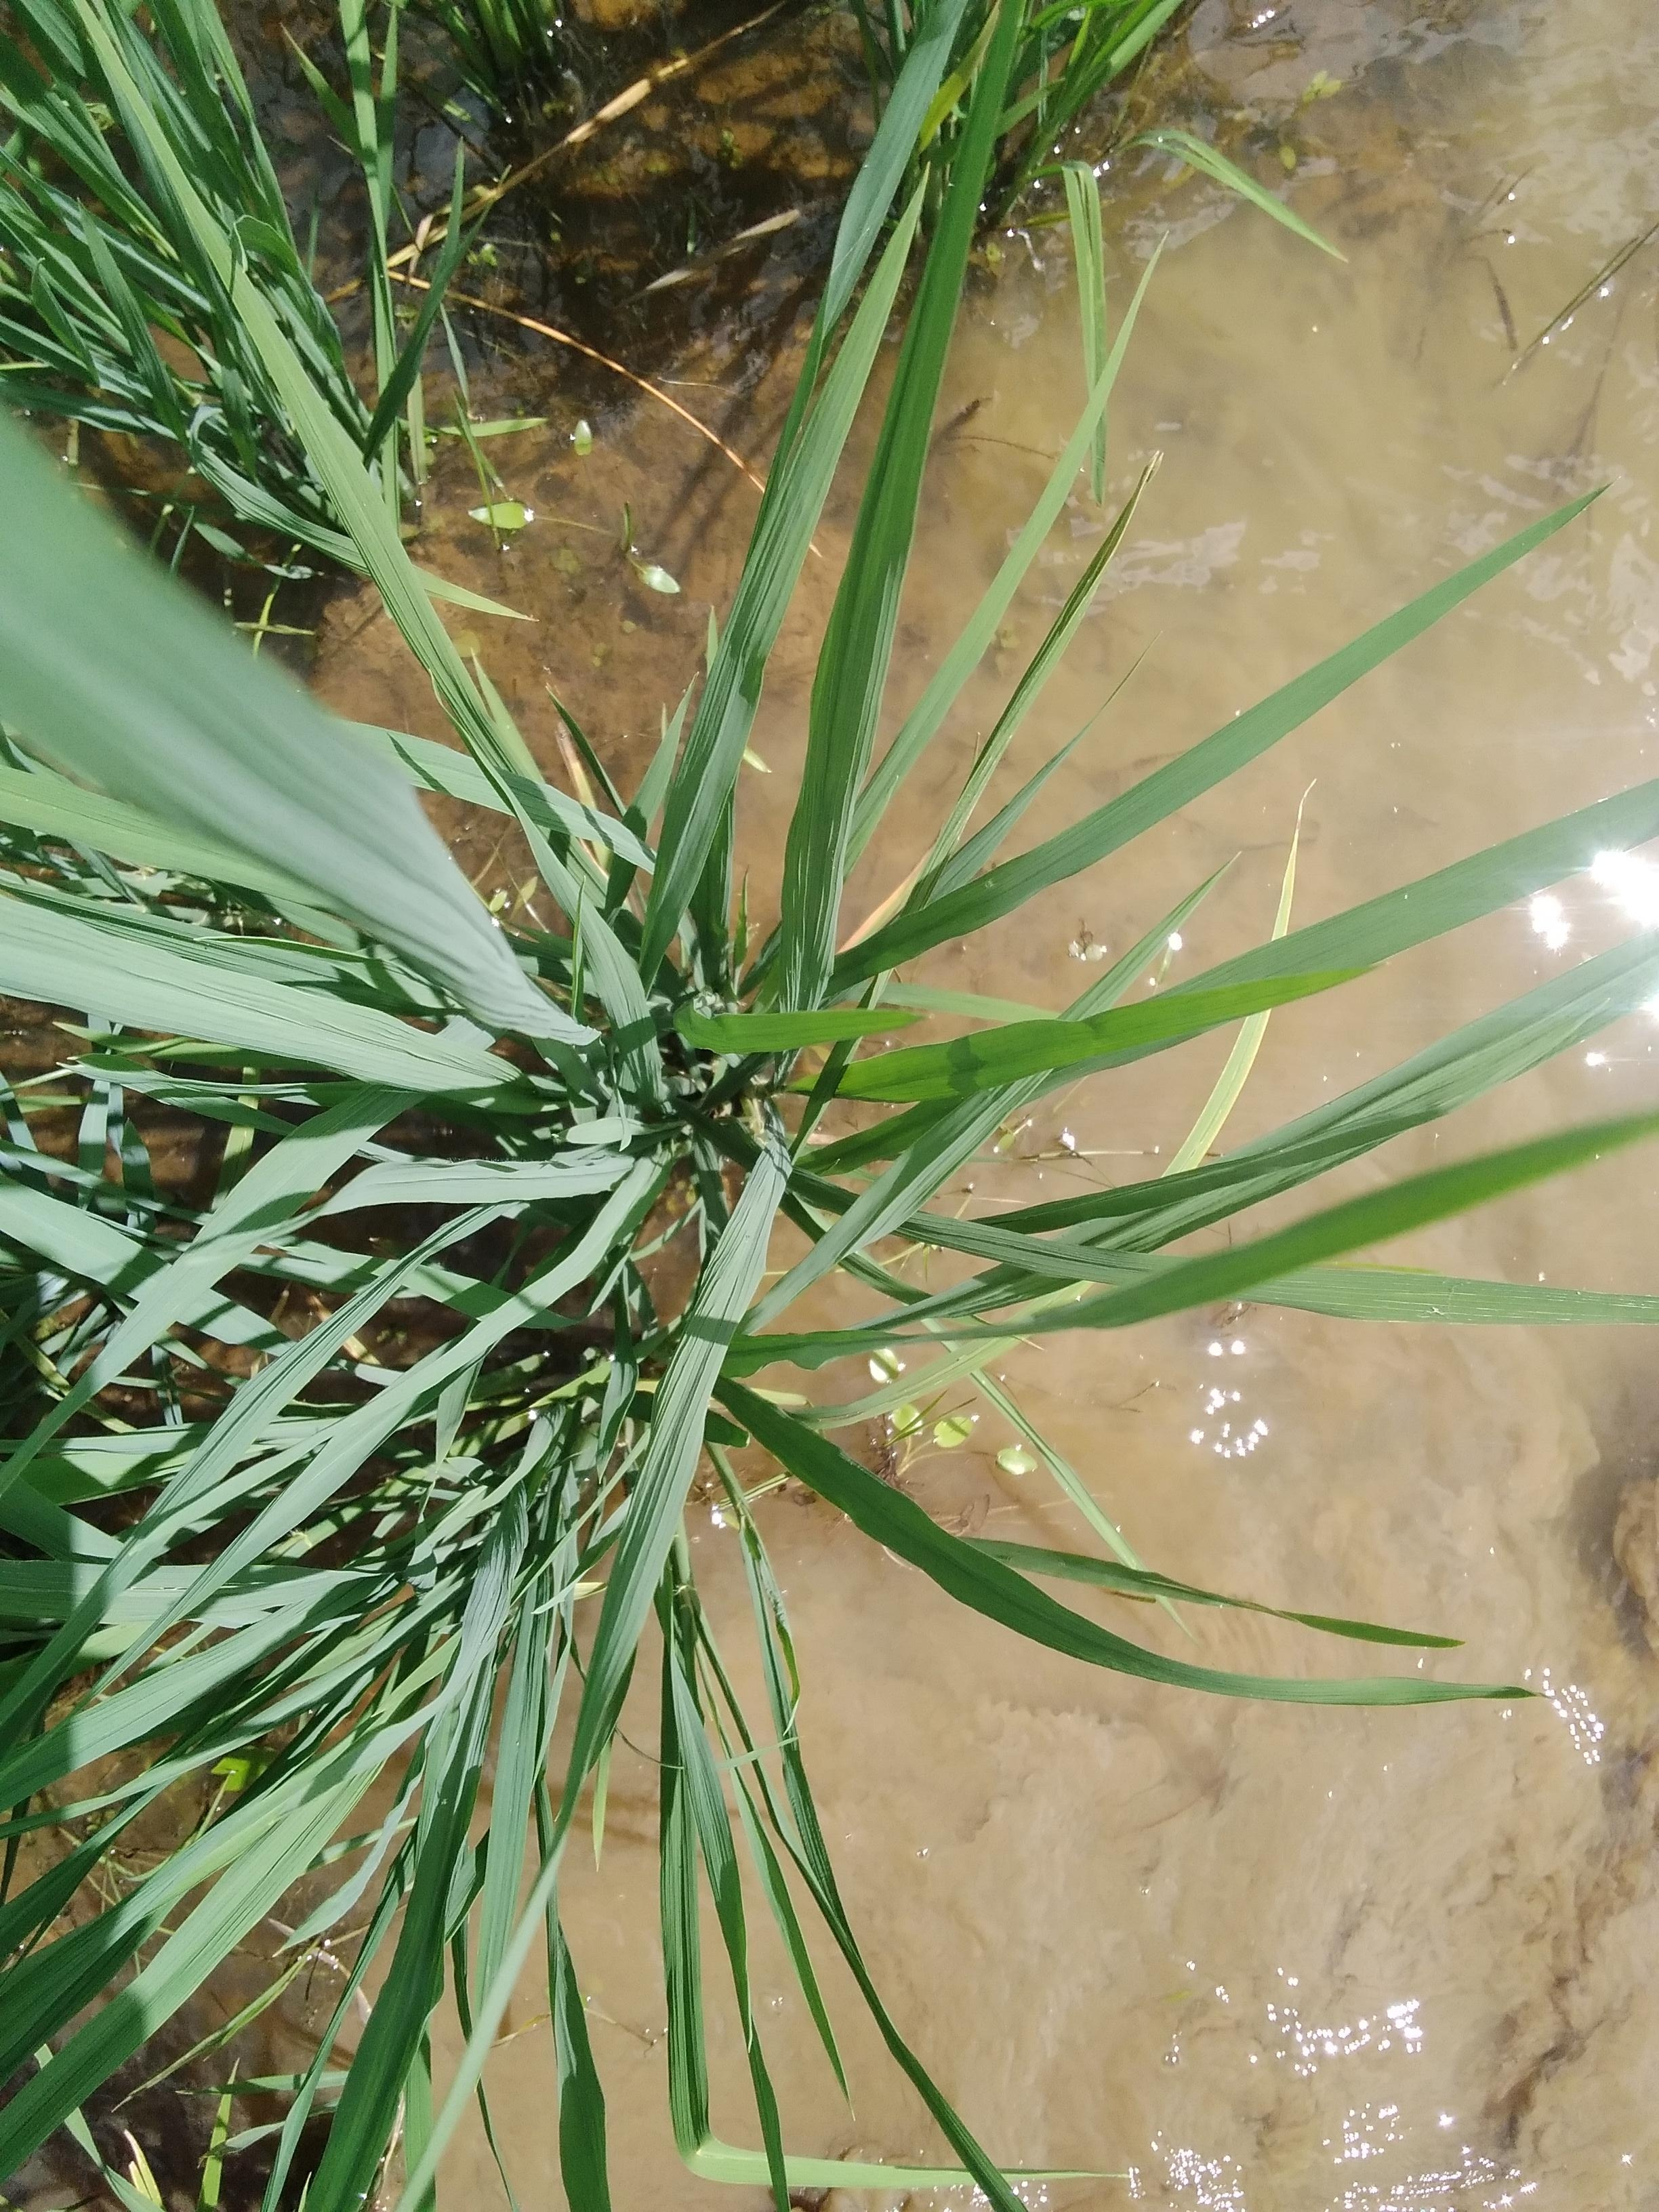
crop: rice
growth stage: elongation stem
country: Nigeria
